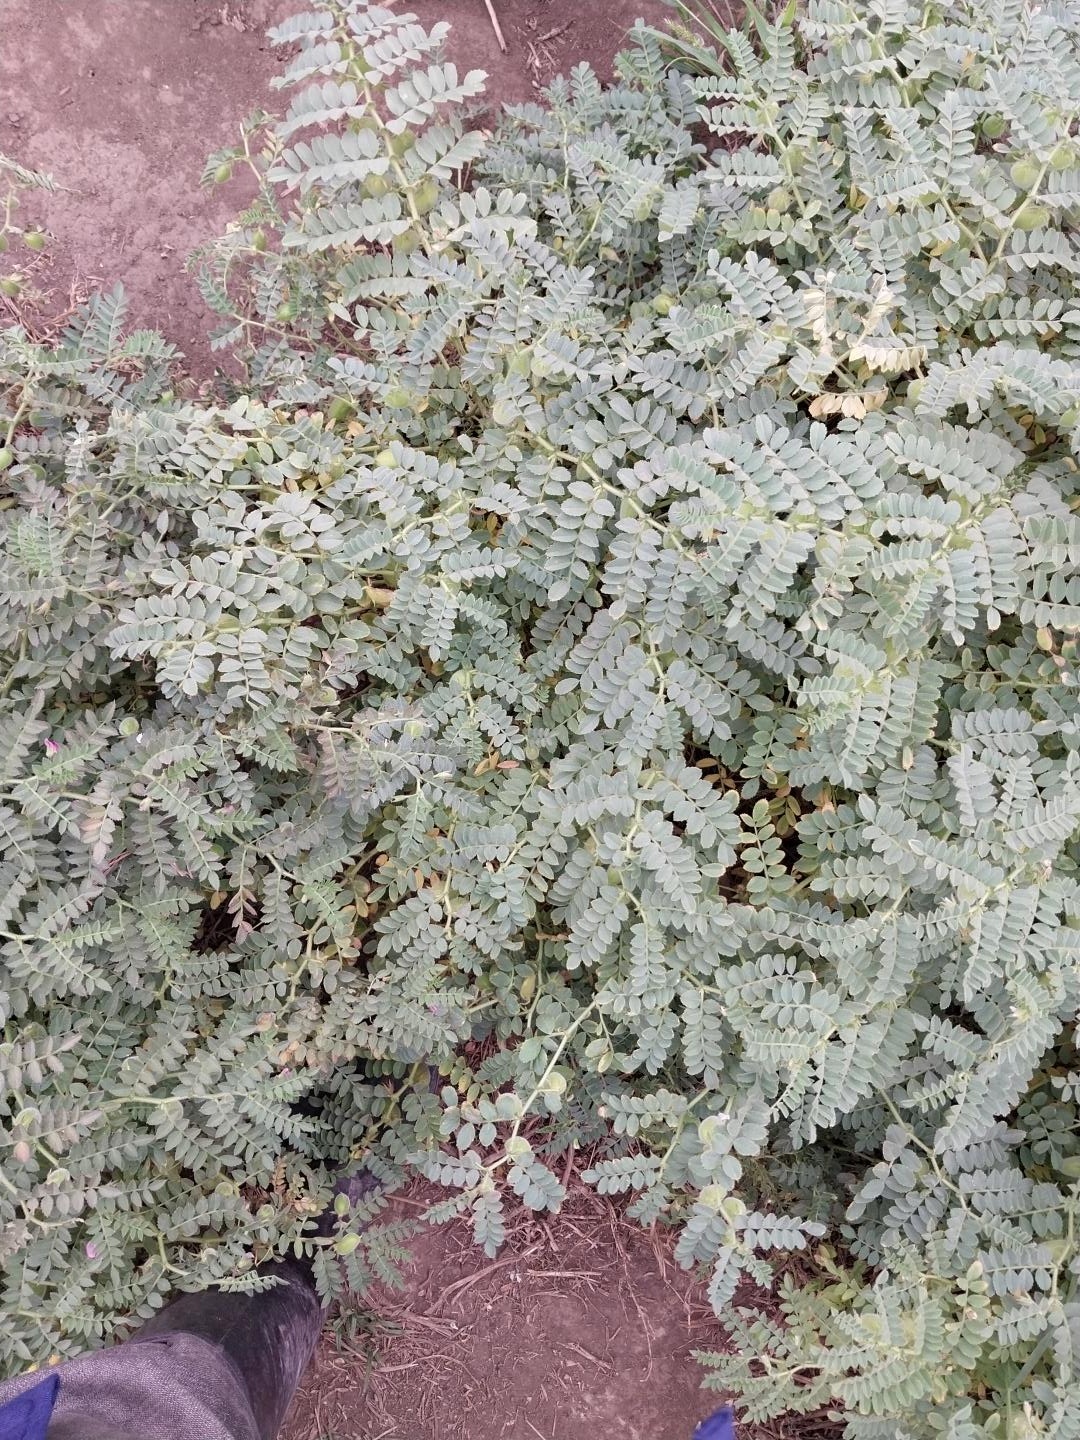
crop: chickpea
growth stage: development pod
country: Tanzania
